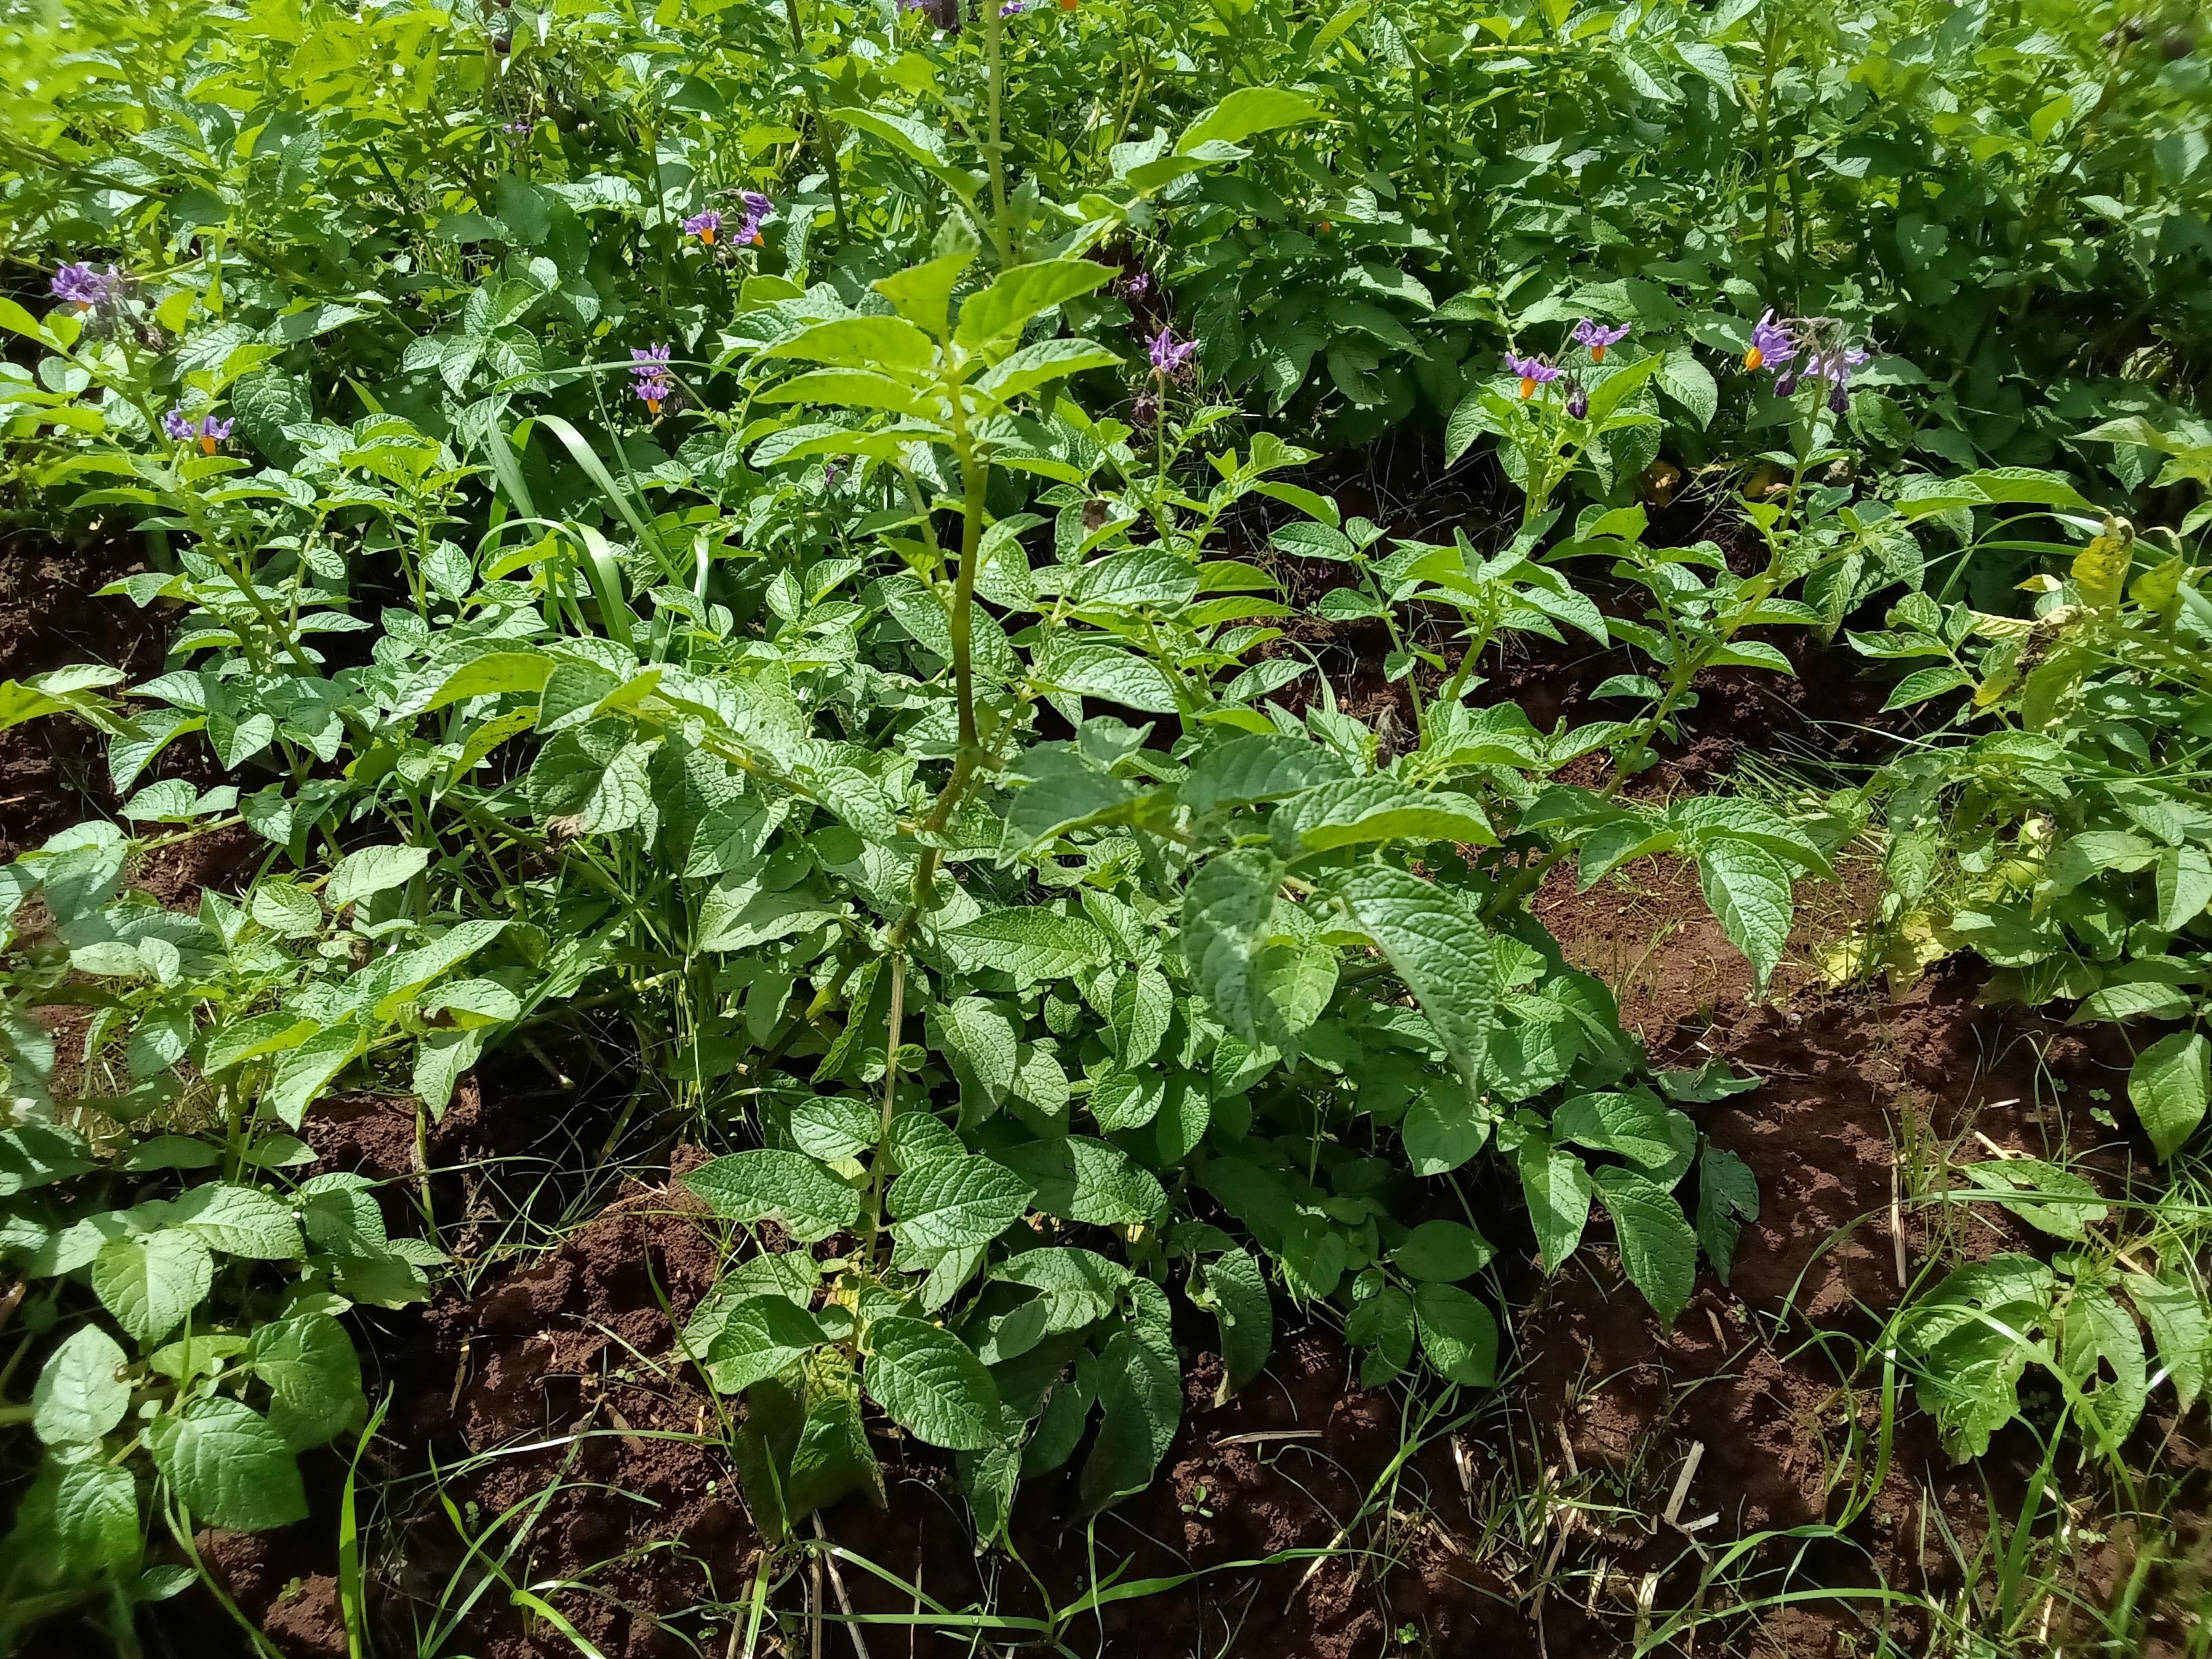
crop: potato
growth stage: flowering
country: Kenya
